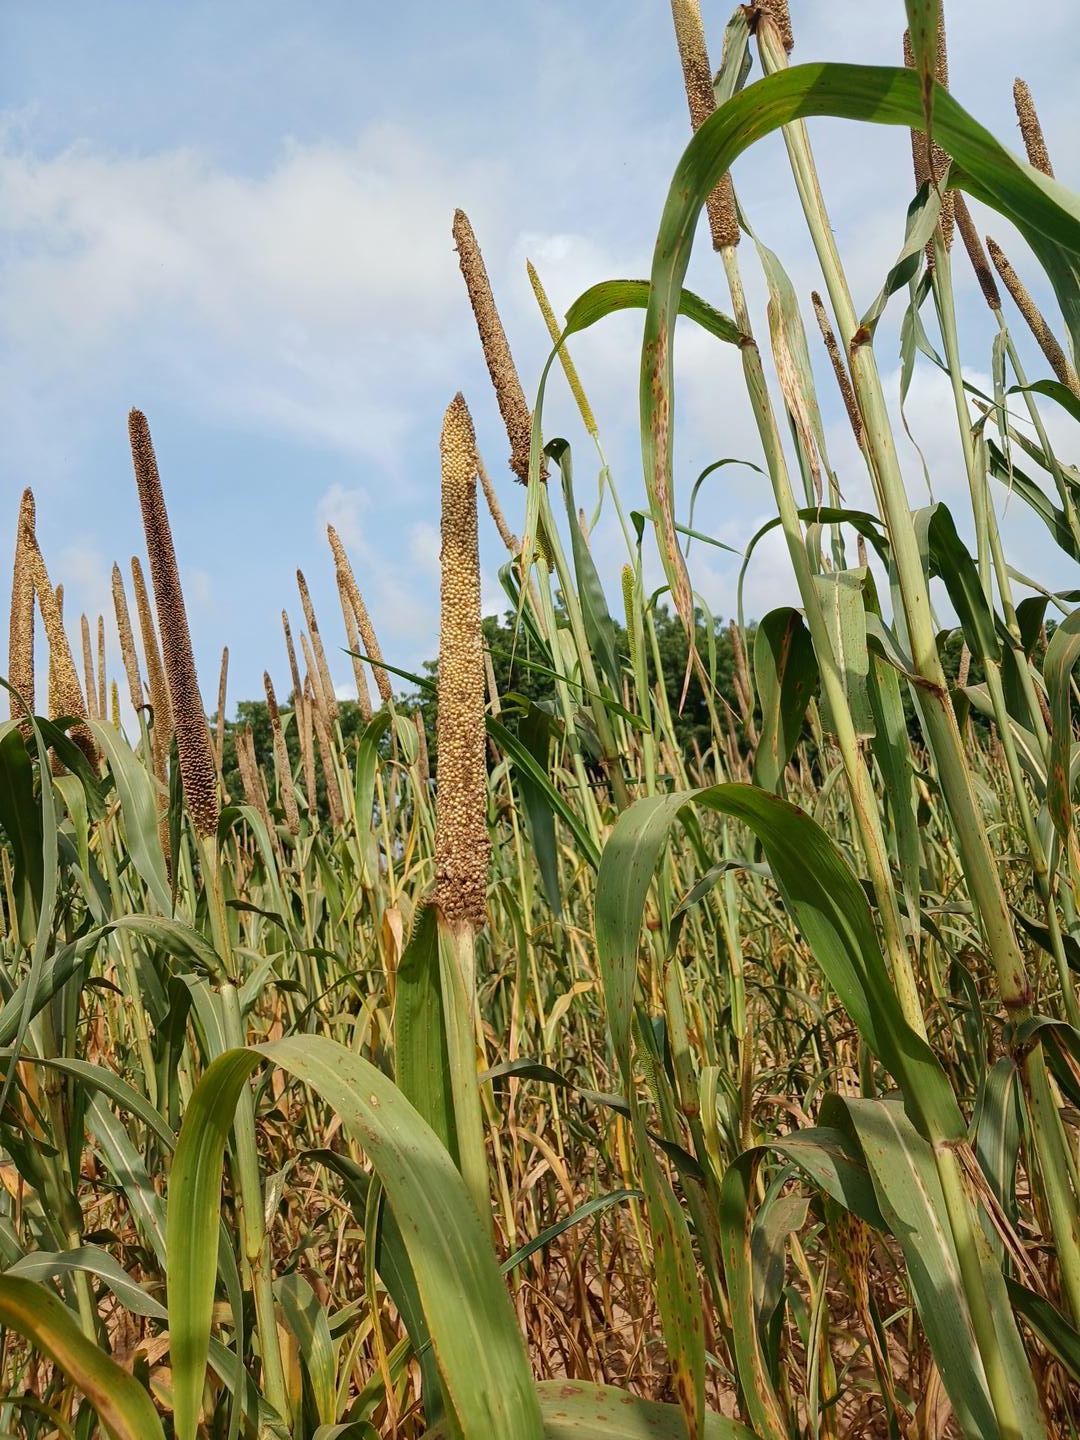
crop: pearl millet
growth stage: maturity
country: Senegal
